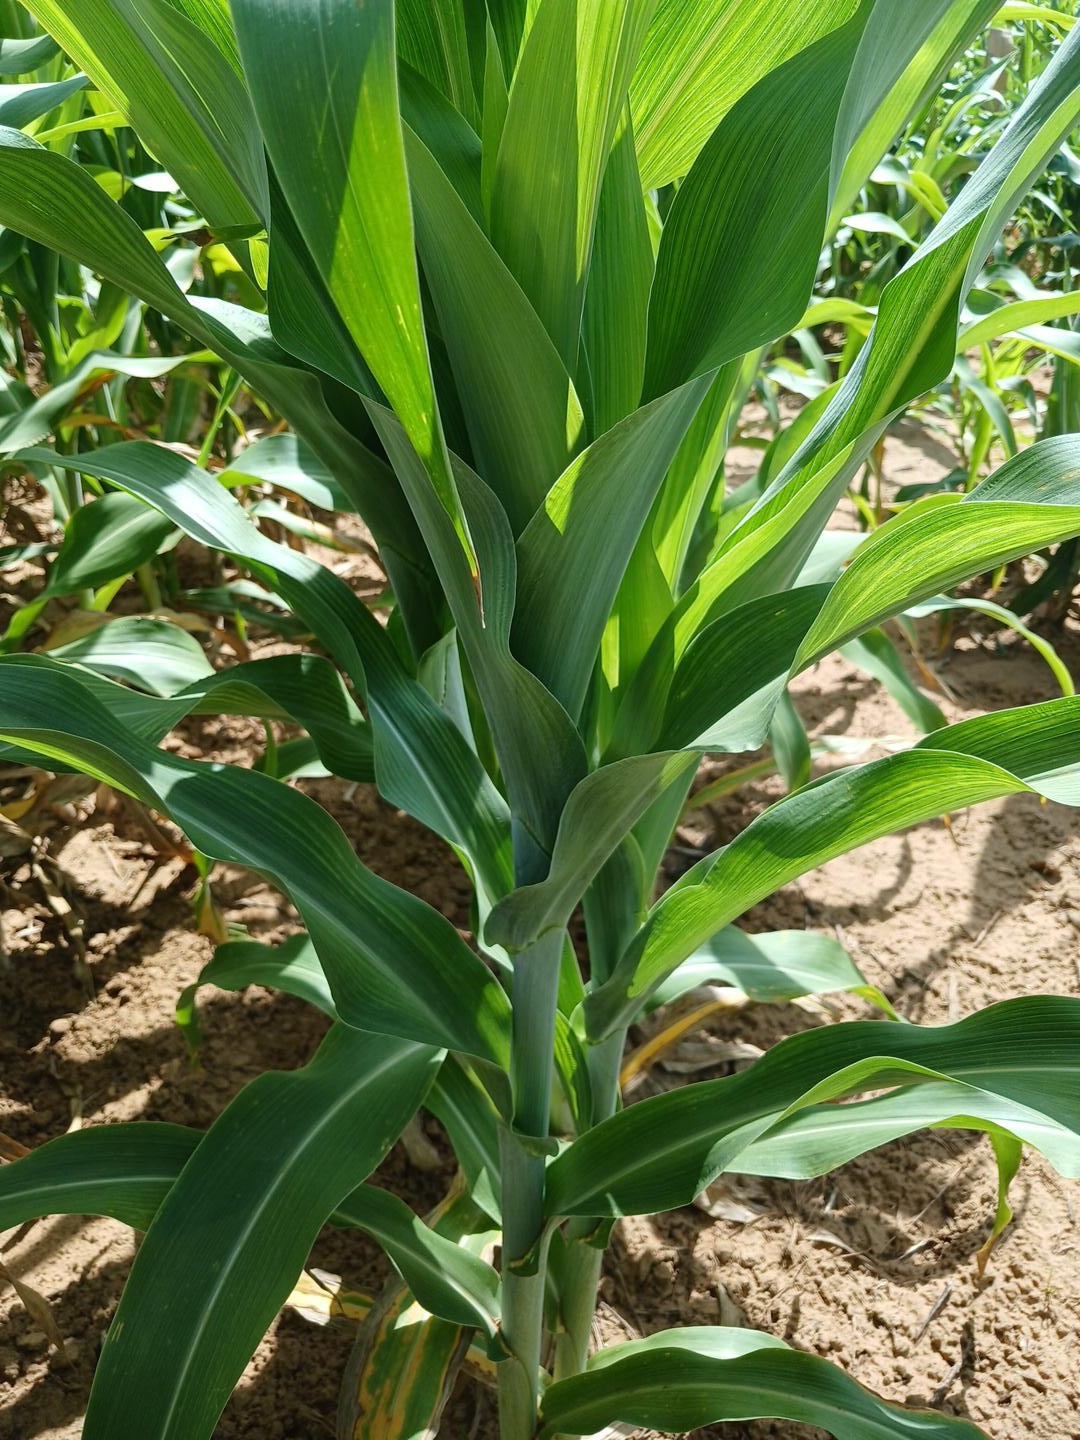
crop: sorghum
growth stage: vegetative
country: Senegal
